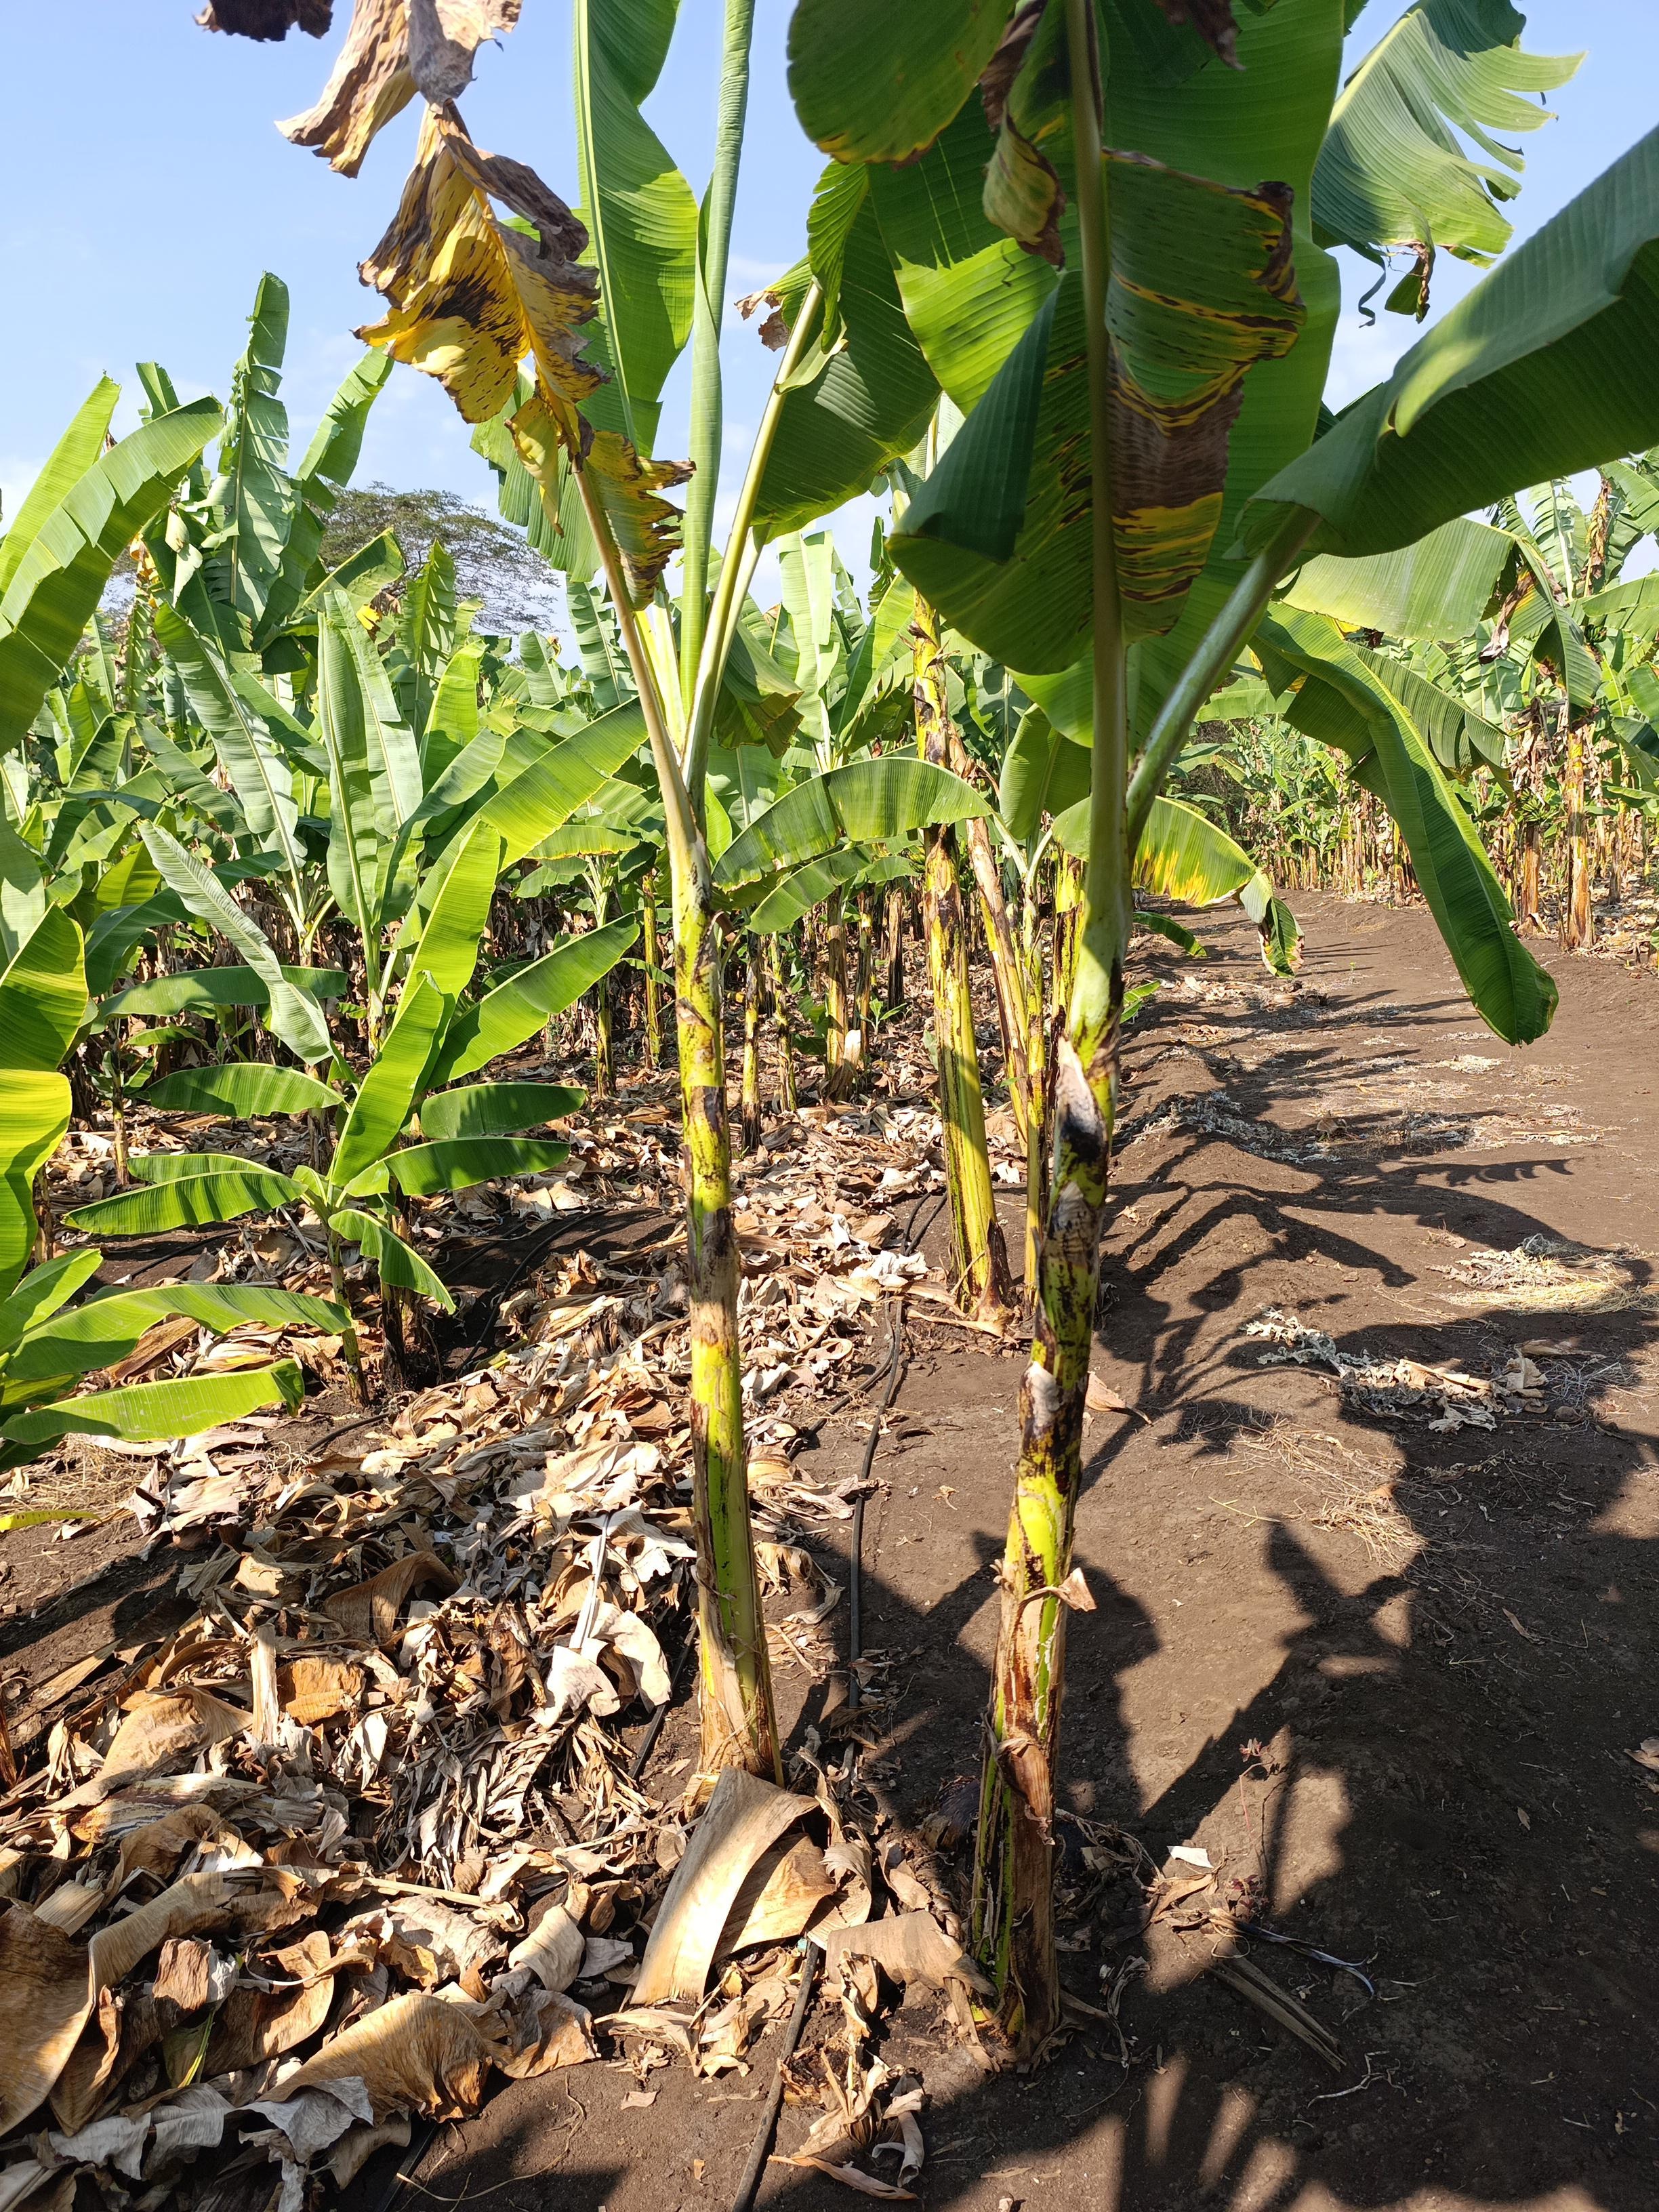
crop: banana
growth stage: vegetative
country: Tanzania
